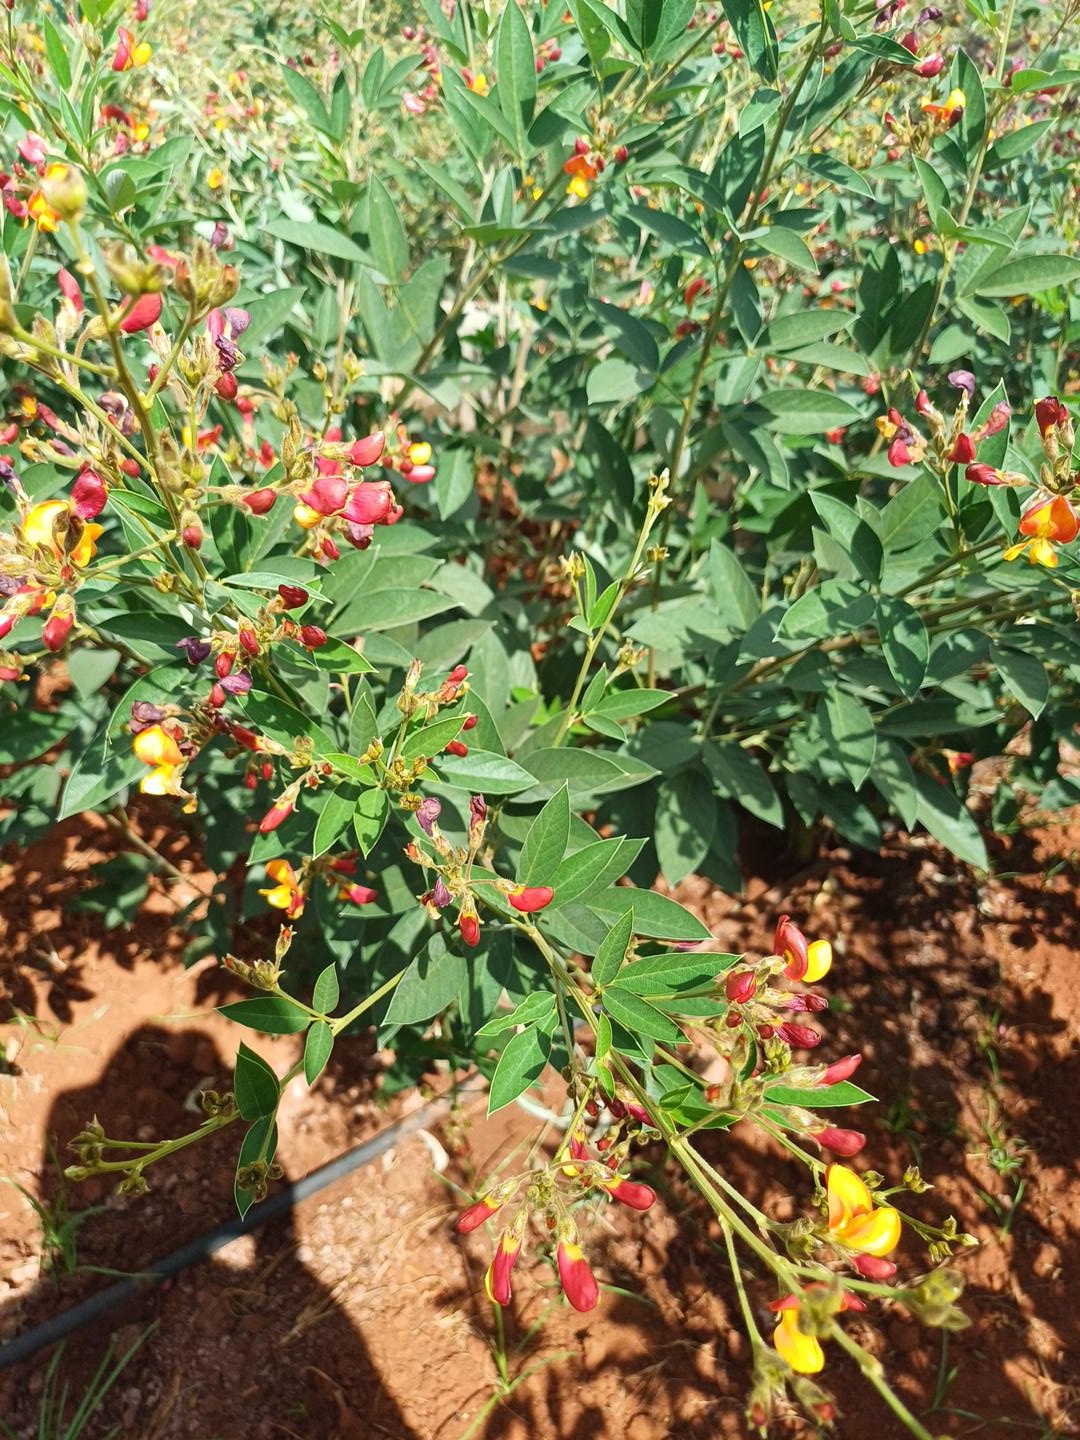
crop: pigeonpea
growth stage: flowering
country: Kenya
